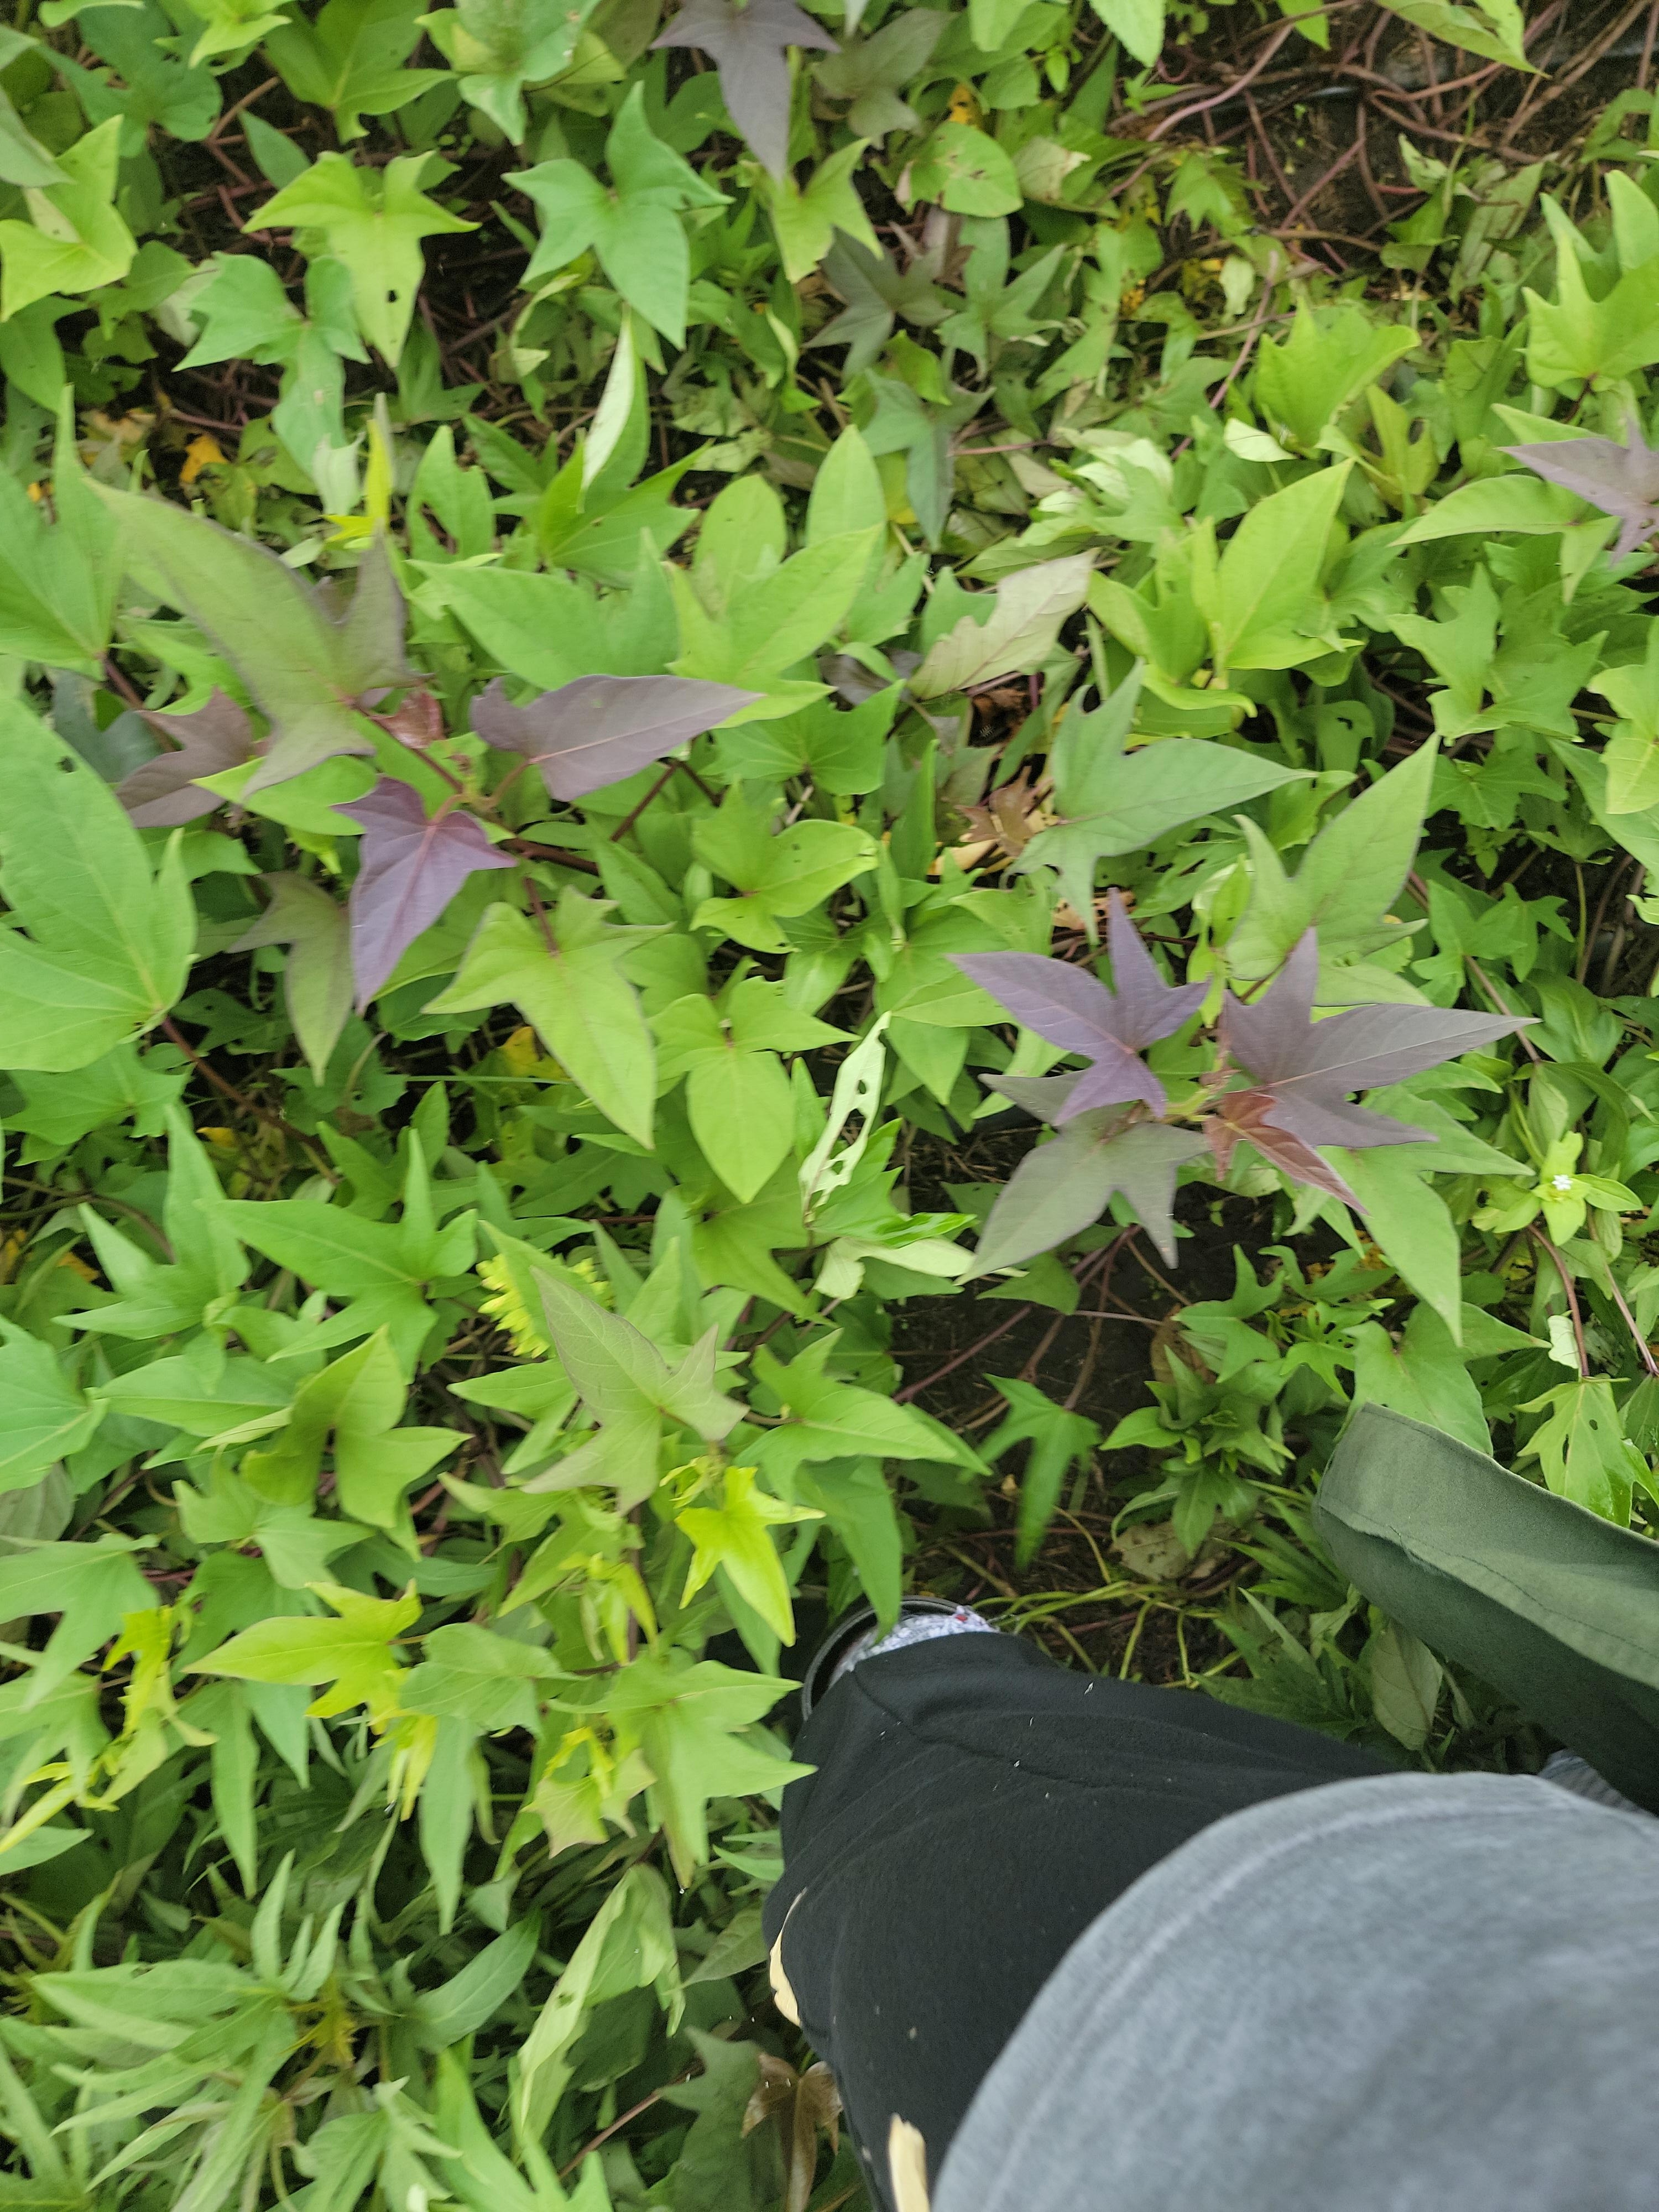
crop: sweet potato
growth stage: vegetative
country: Tanzania
